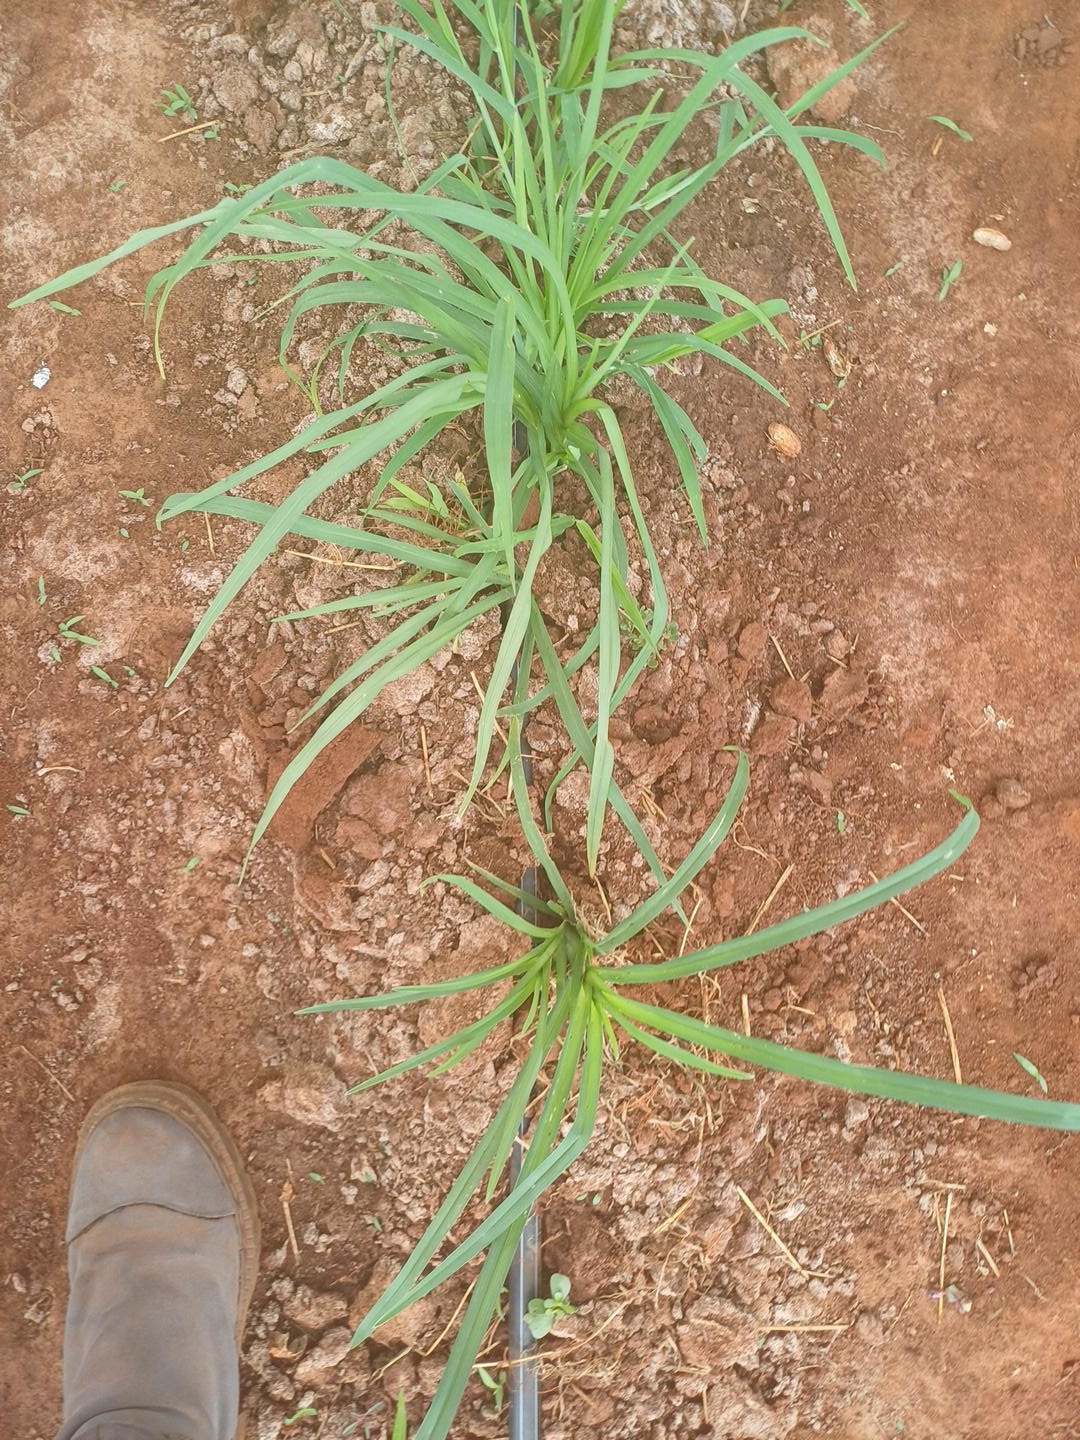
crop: finger millet
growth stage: vegetative
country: Kenya
